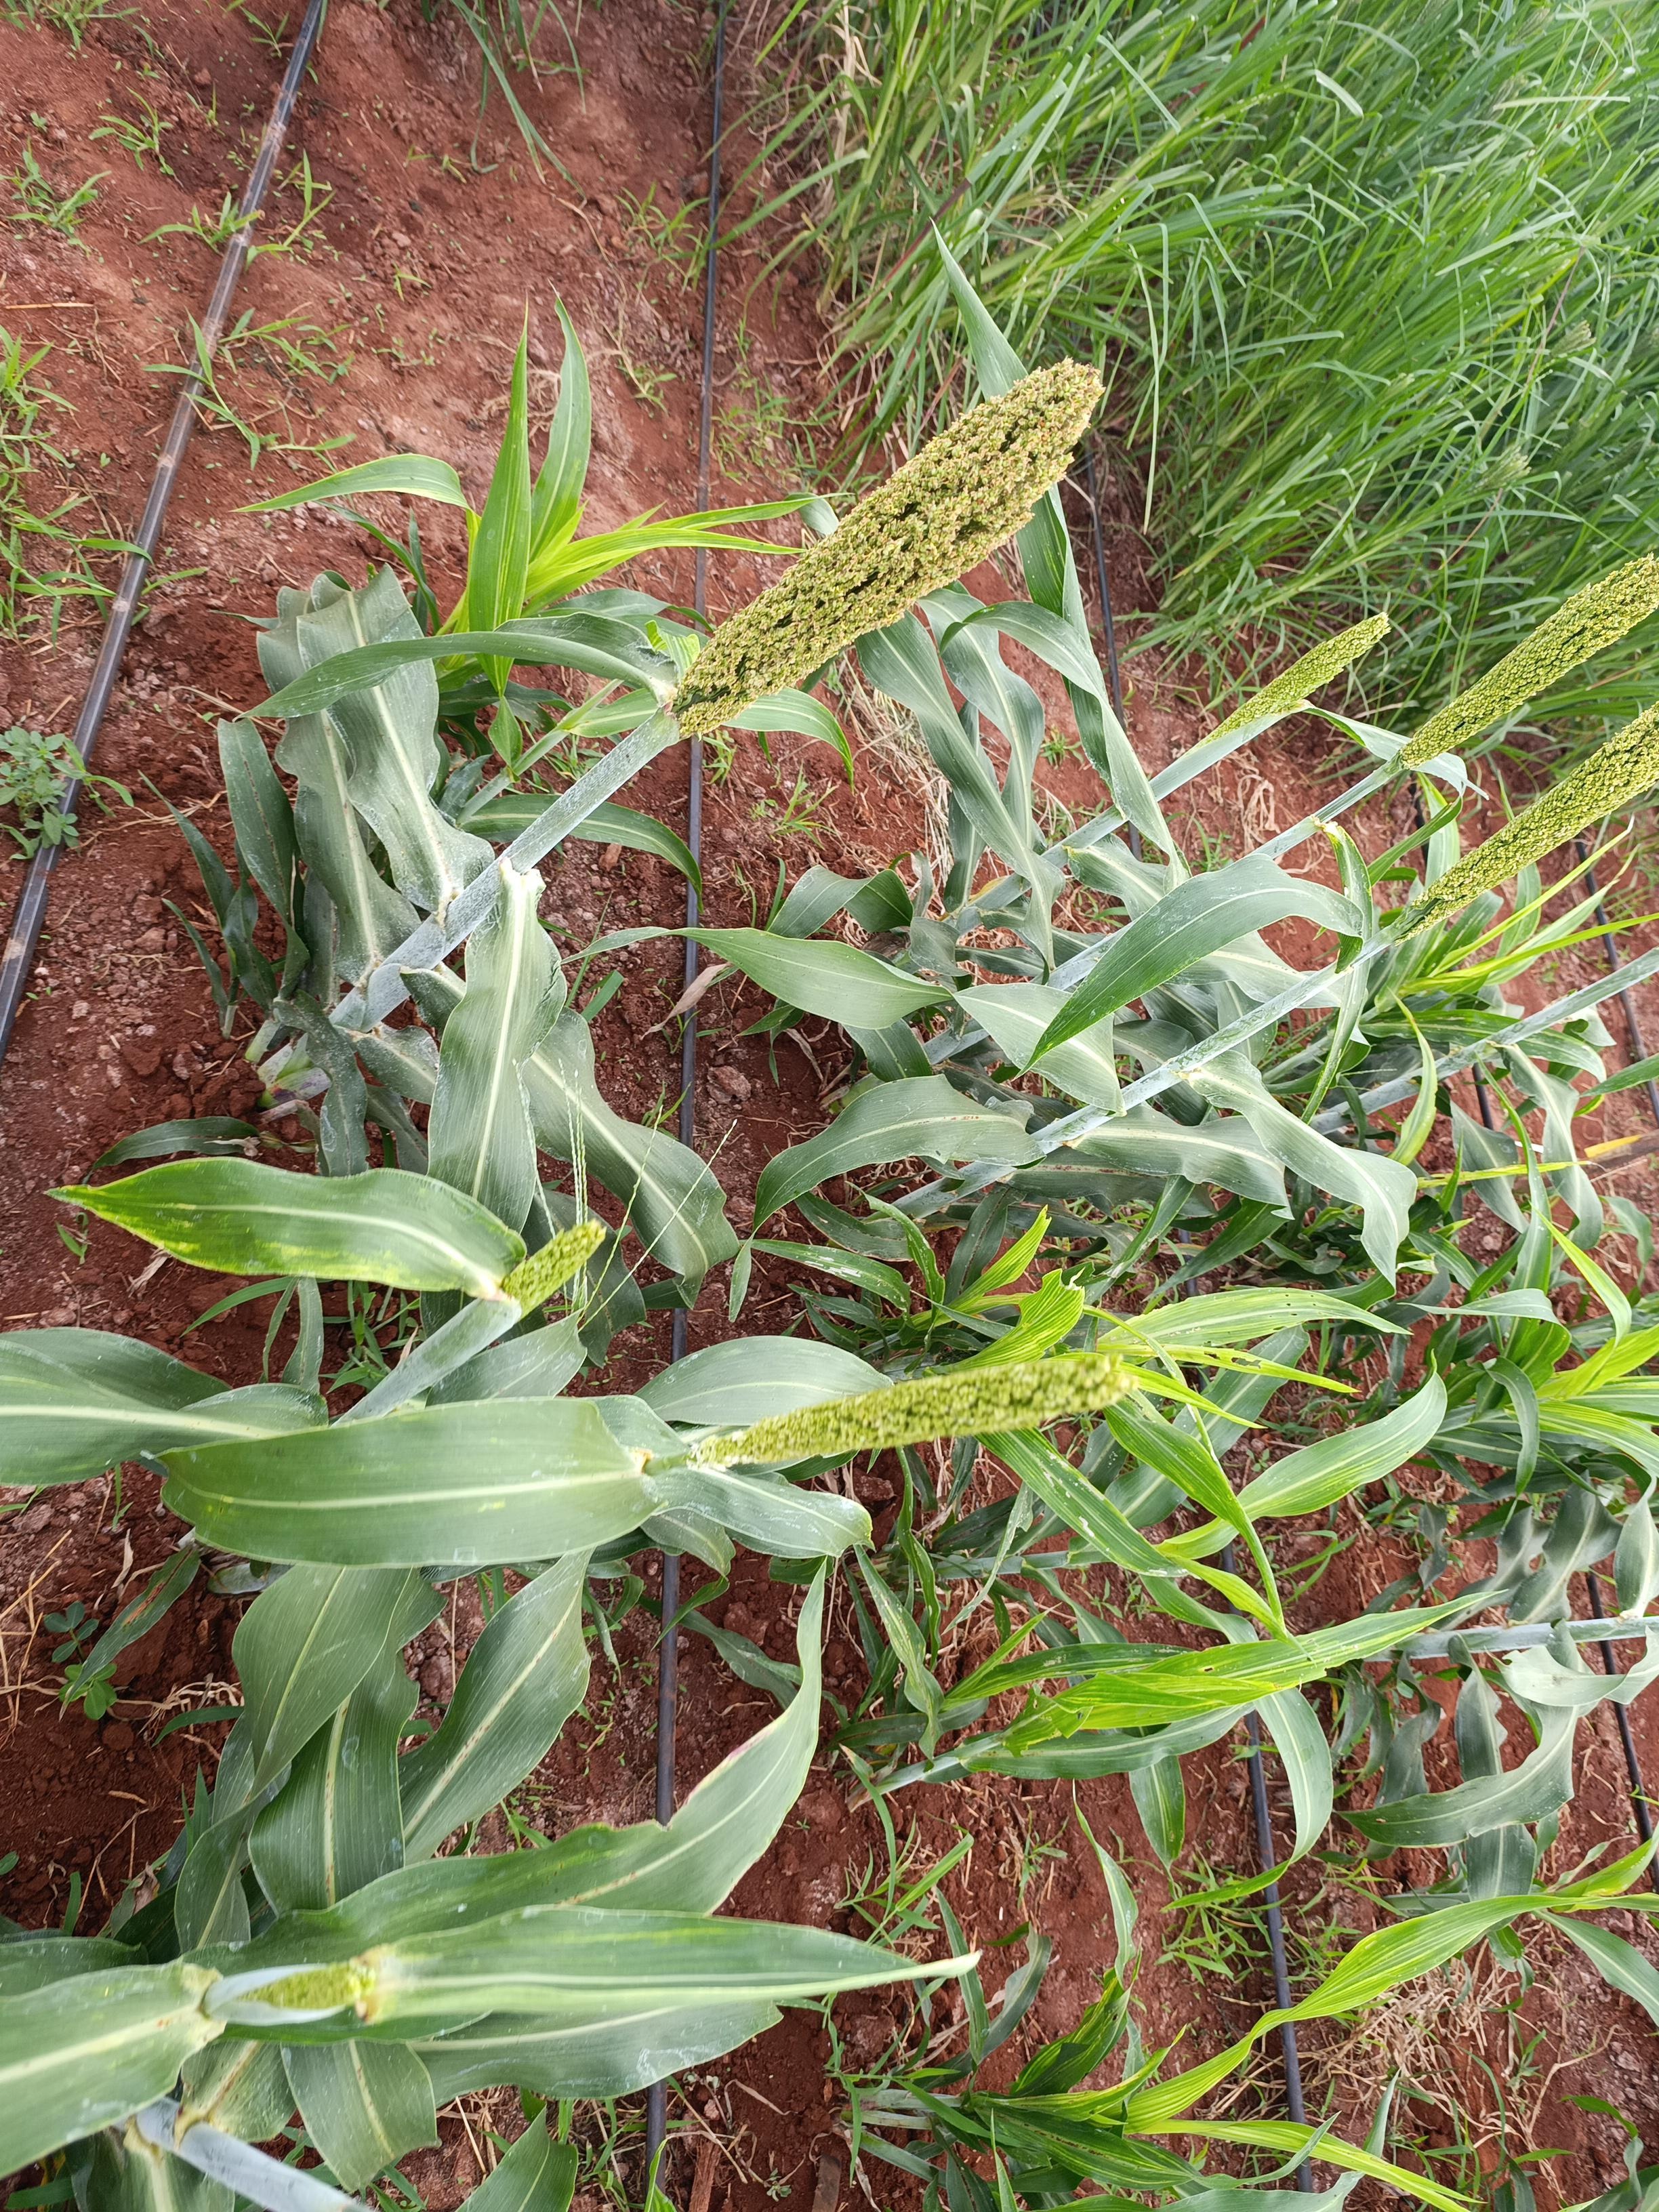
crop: sorghum
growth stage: flowering
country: Kenya
